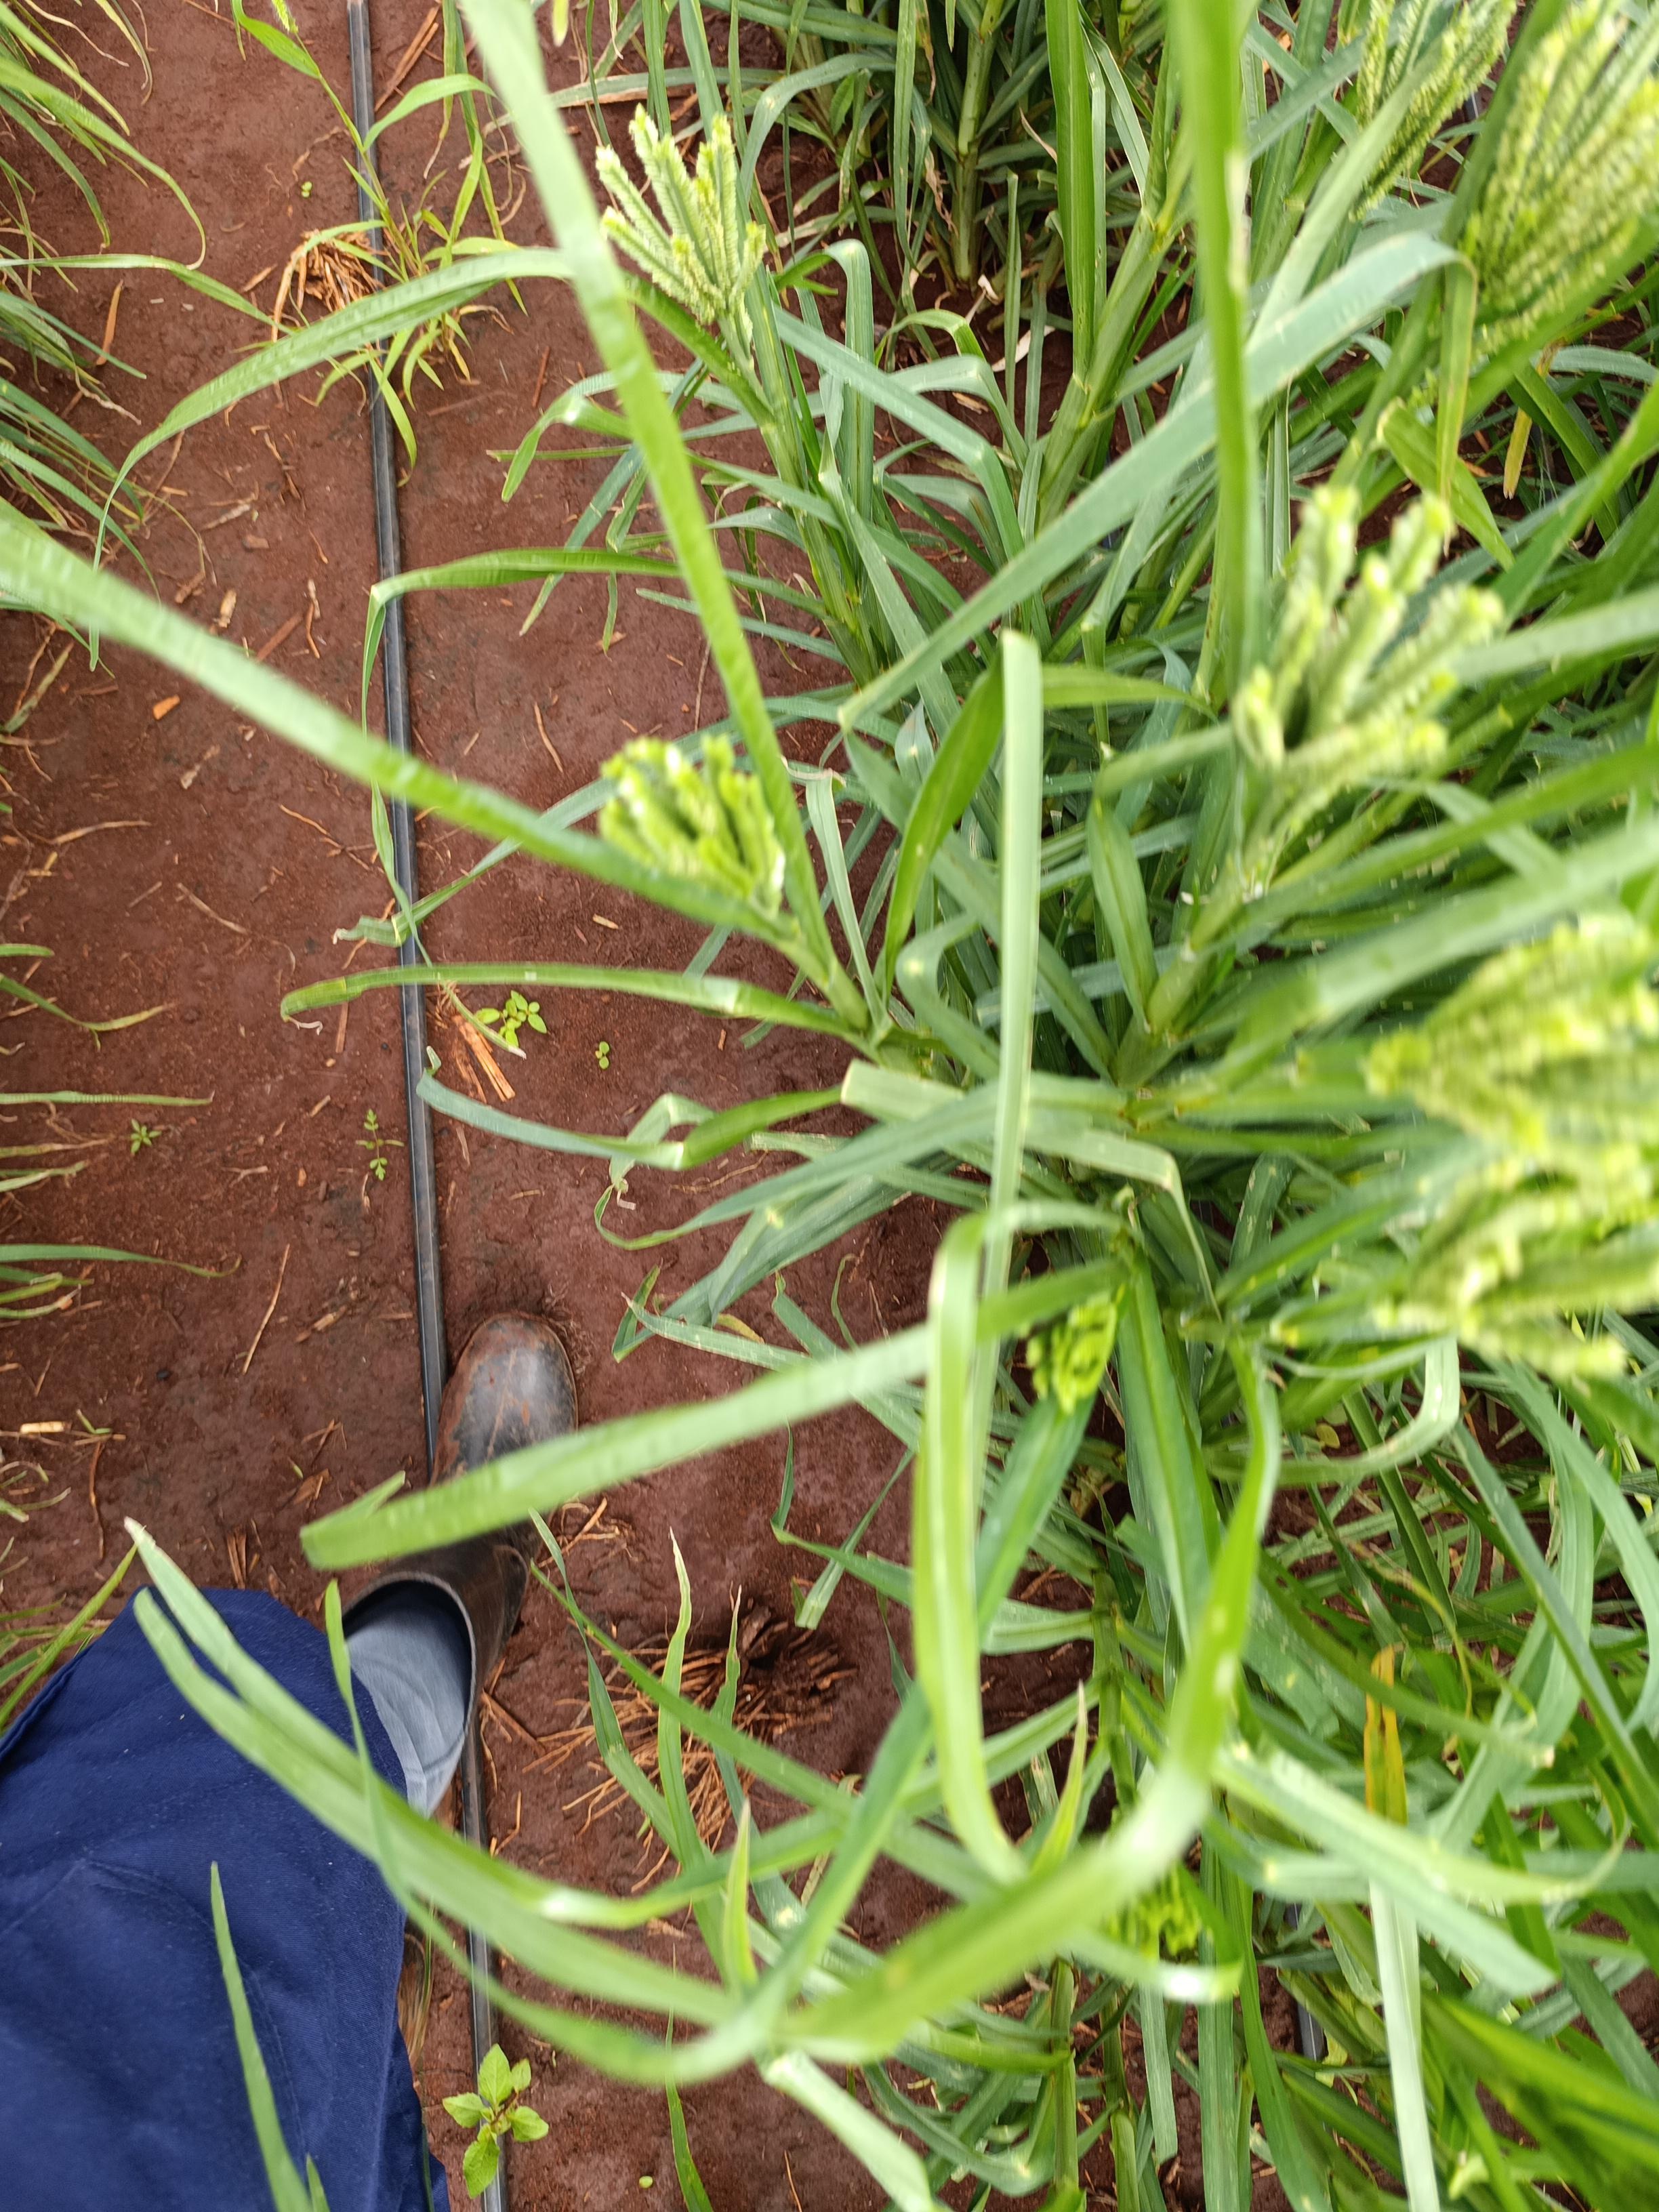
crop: finger millet
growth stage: flowering
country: Kenya
